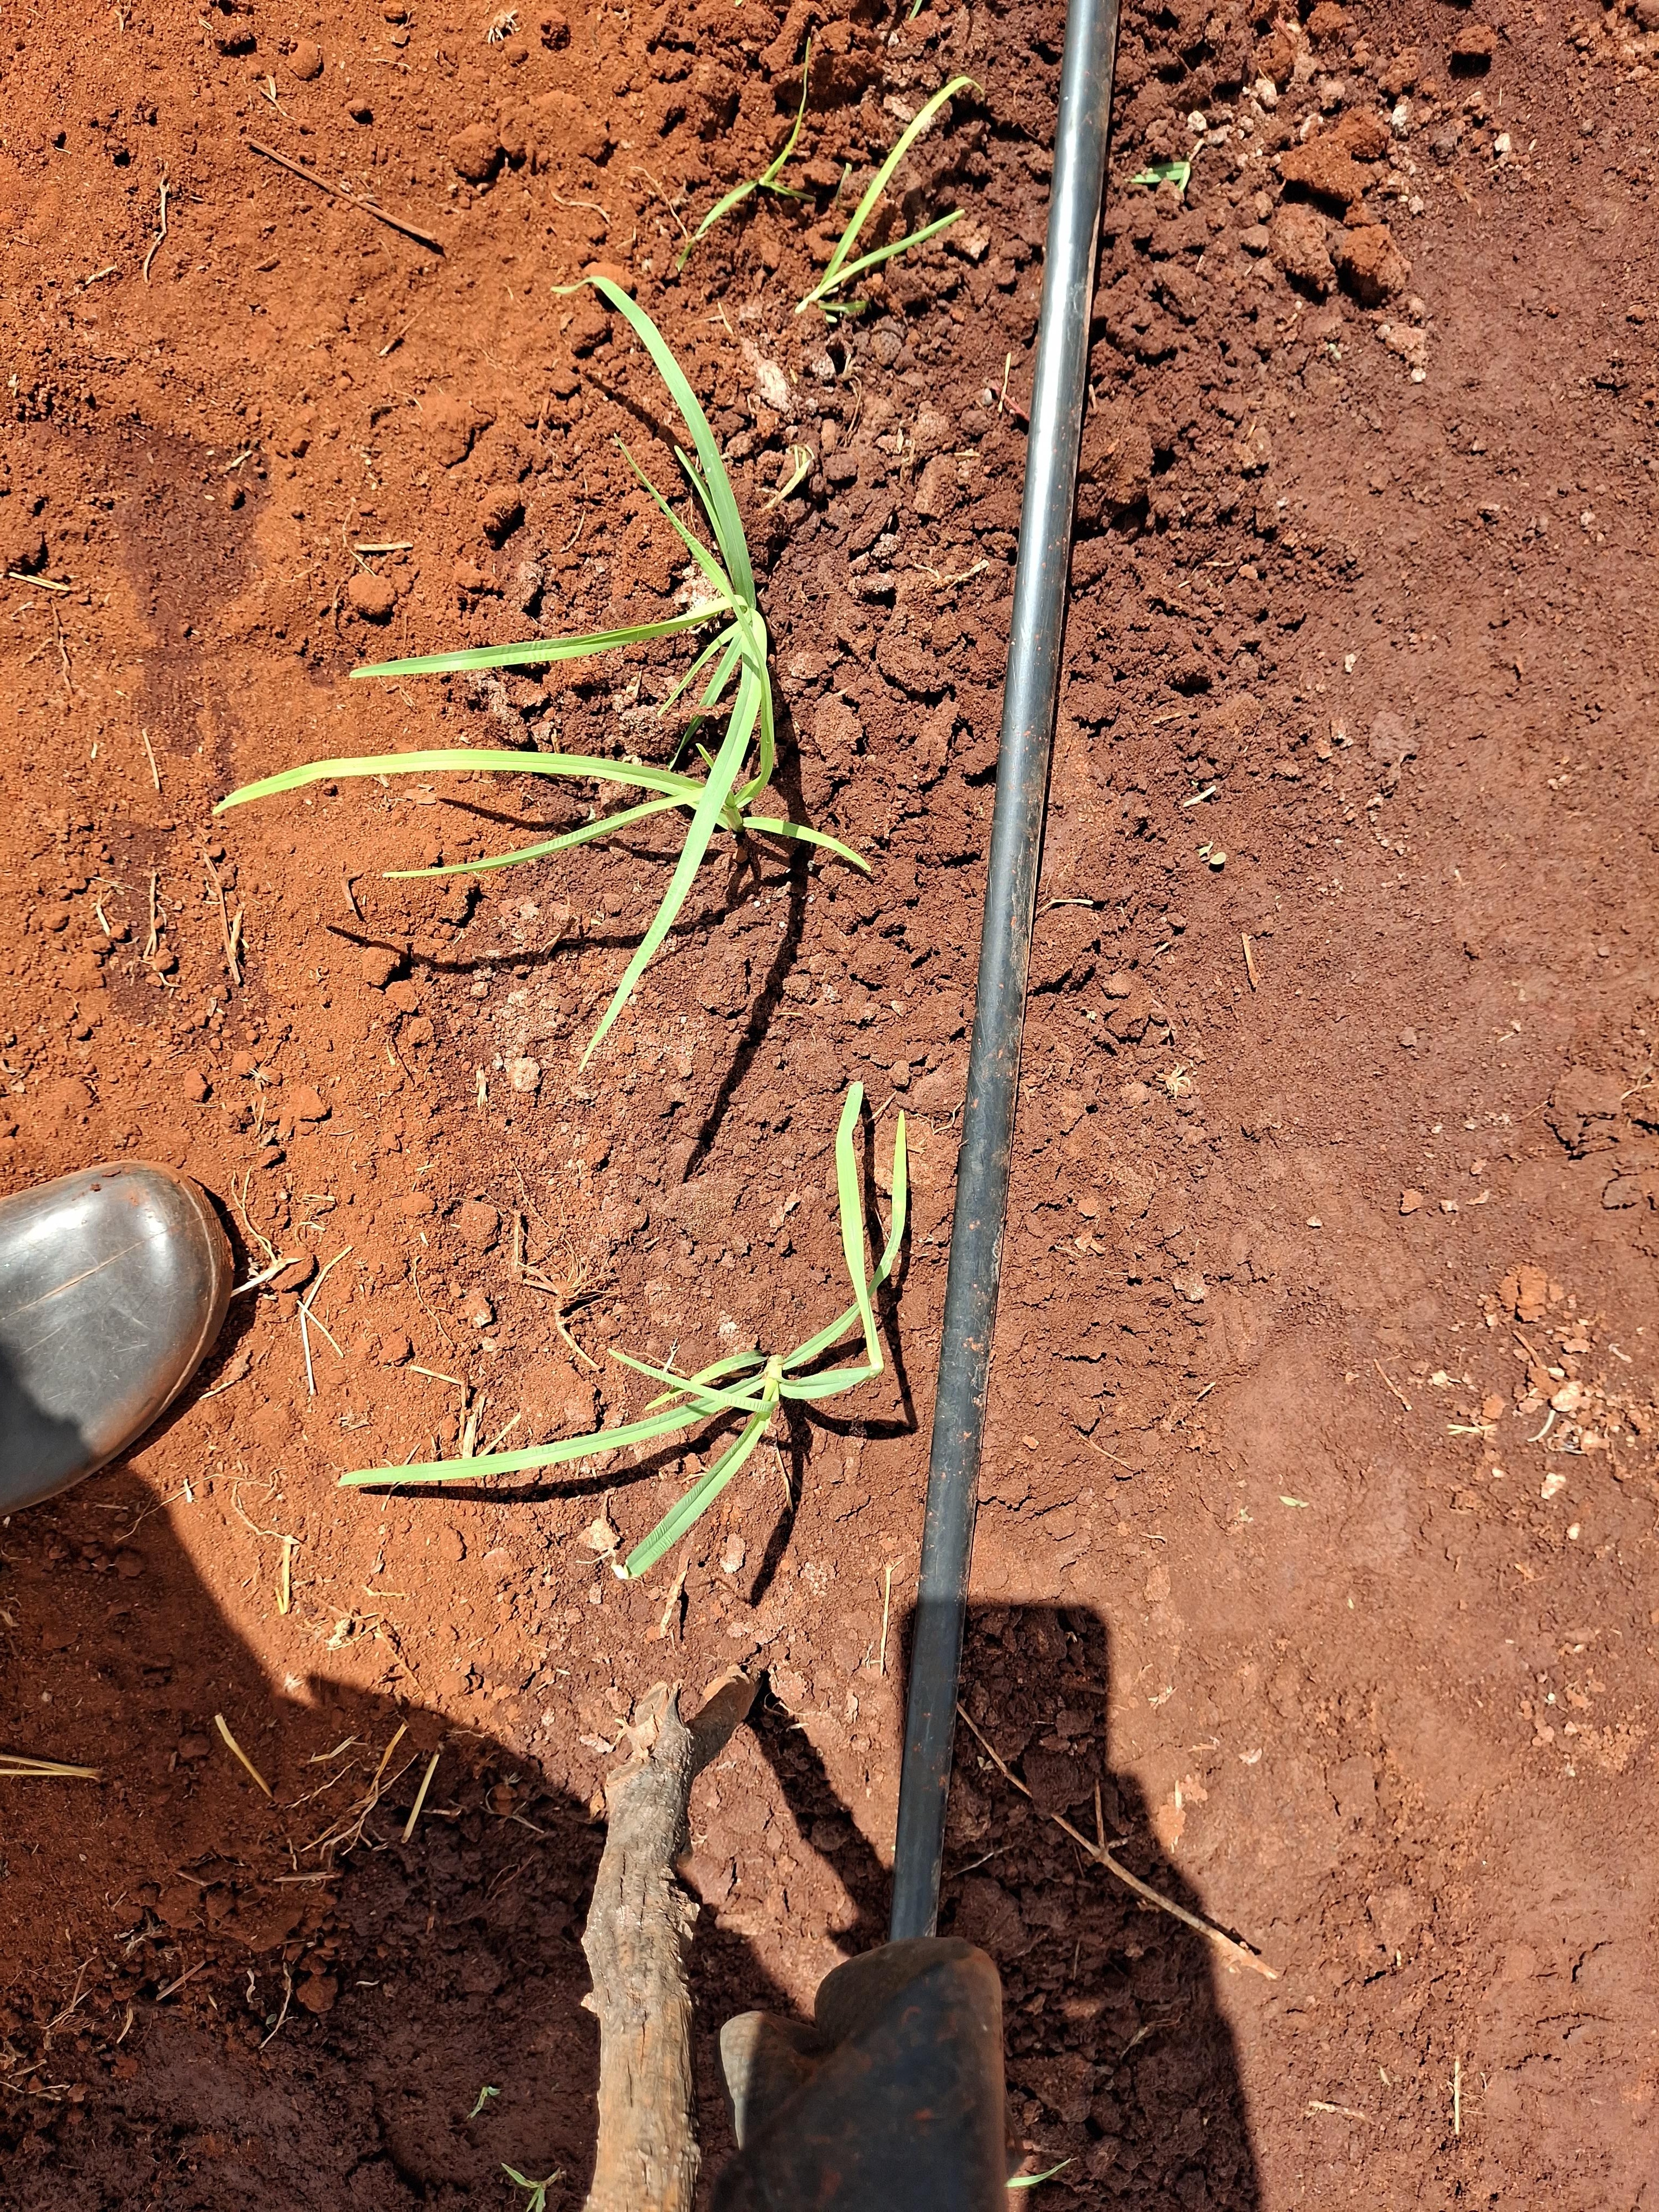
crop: finger millet
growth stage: vegetative
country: Kenya
